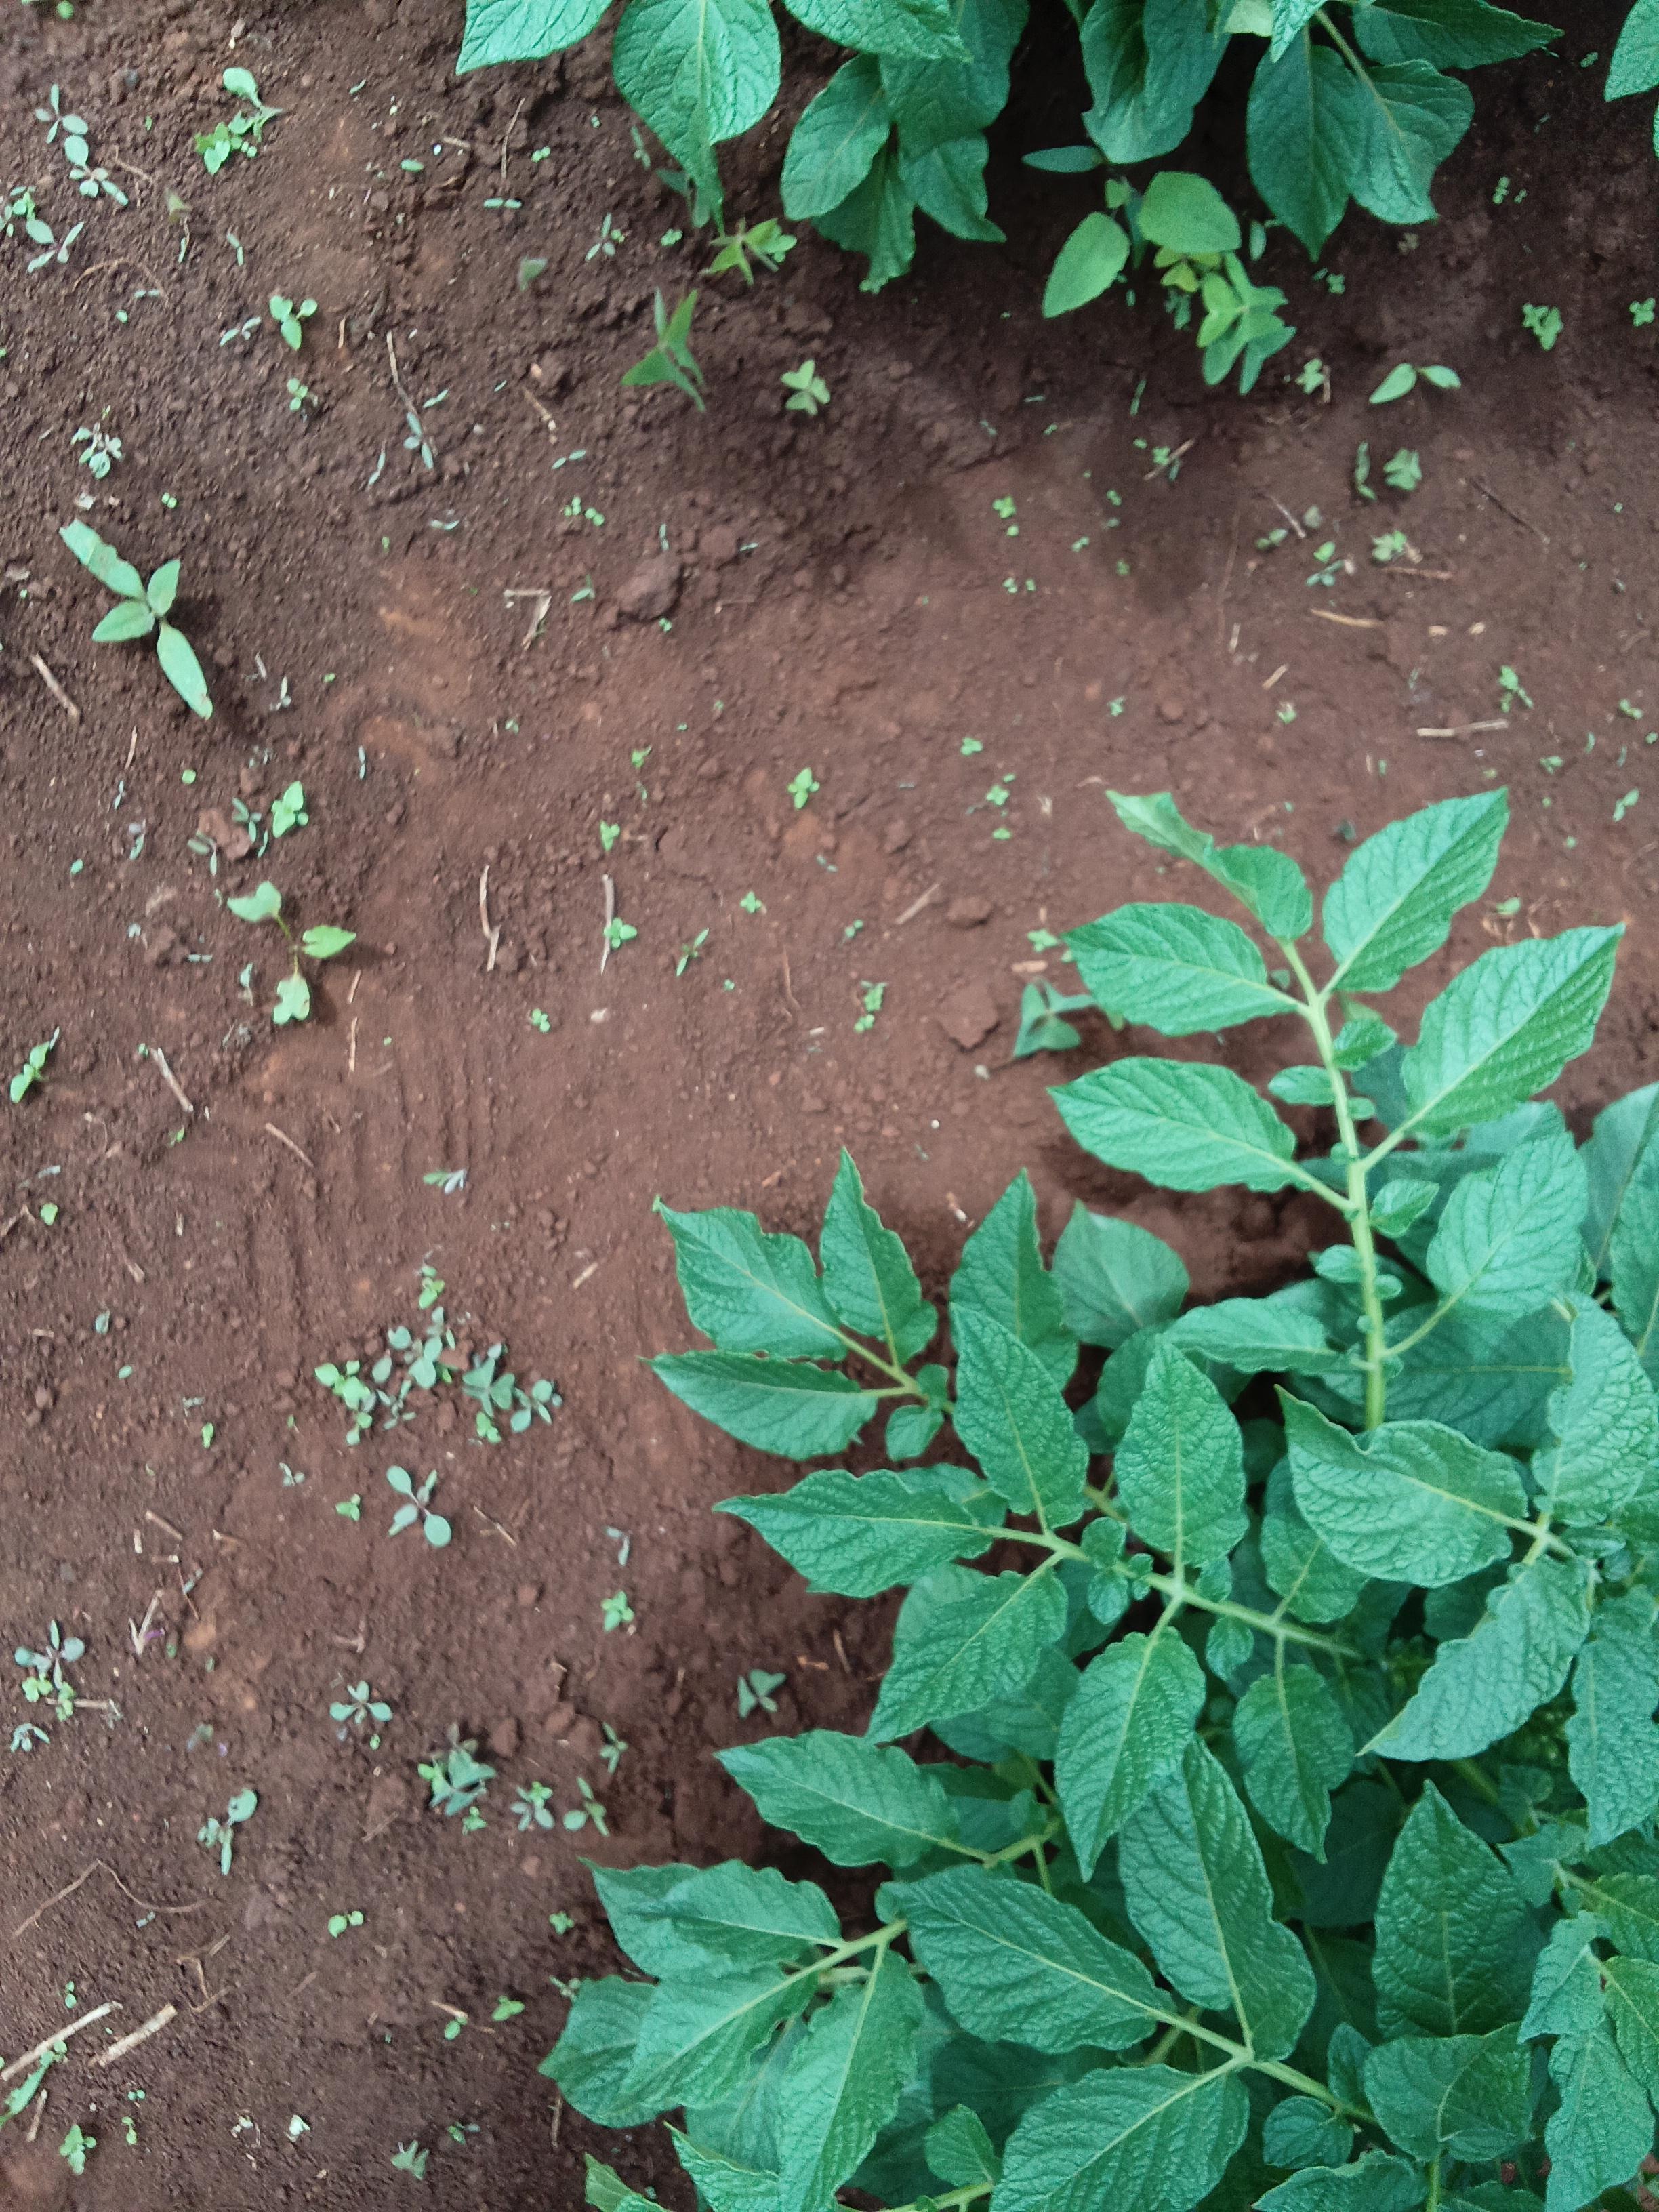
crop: potato
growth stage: vegetative
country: Kenya
